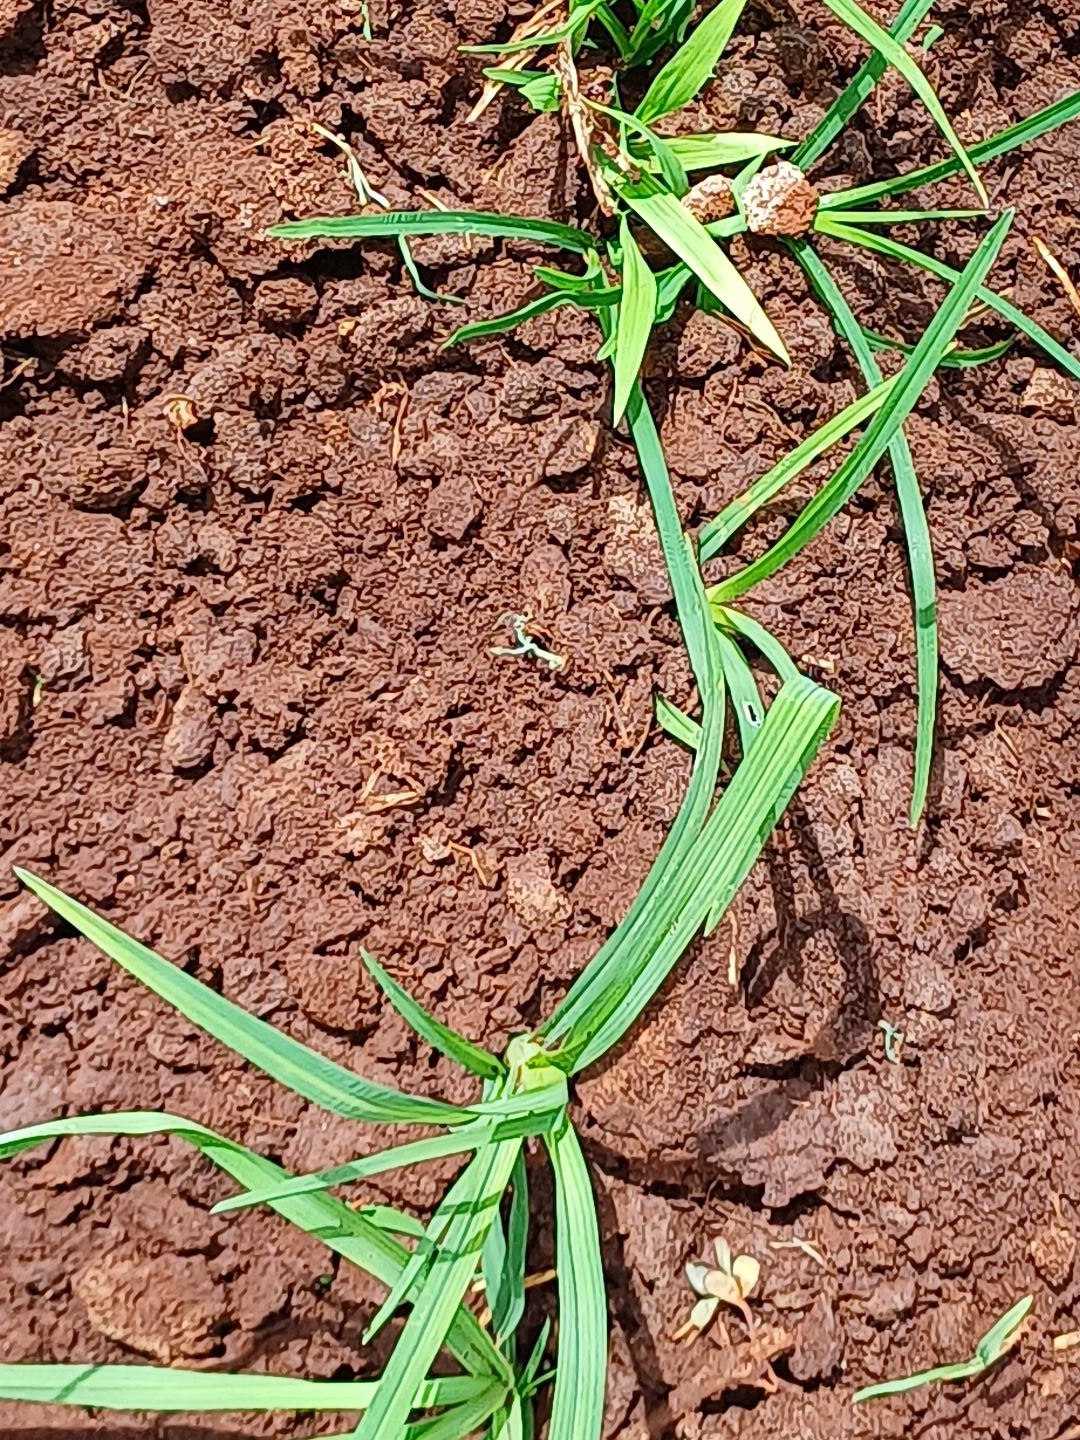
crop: finger millet
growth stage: vegetative
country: Kenya
